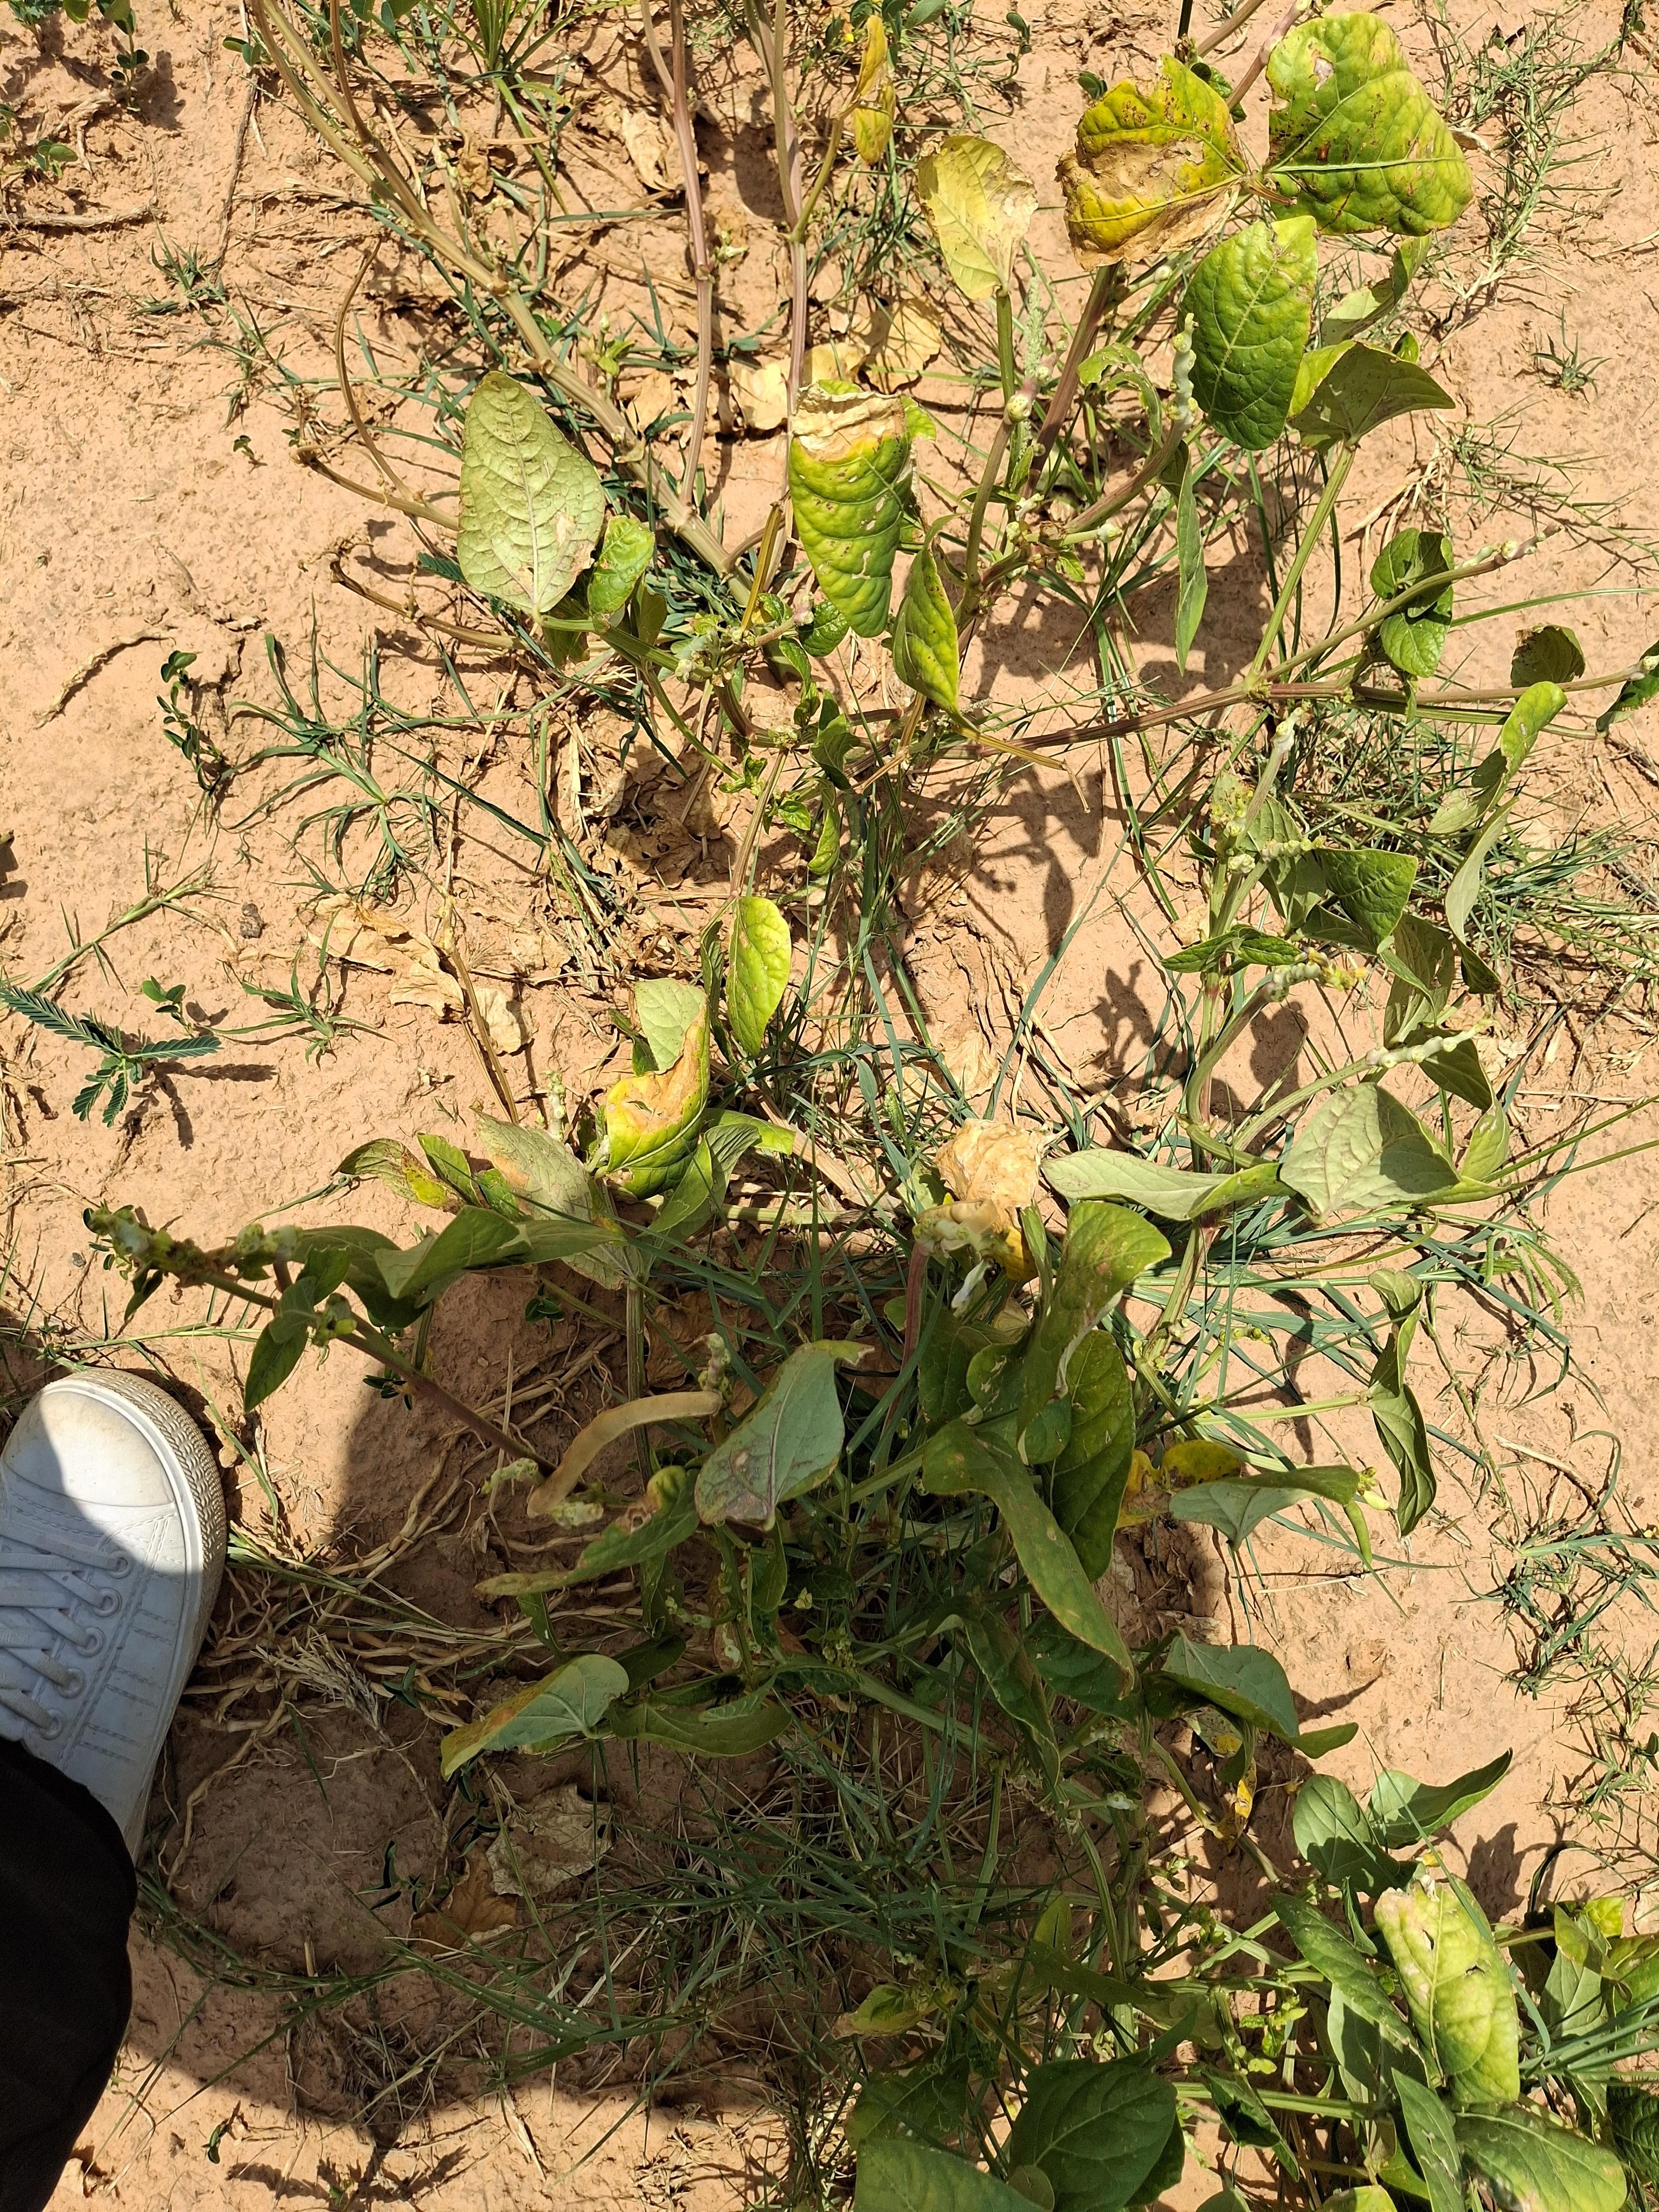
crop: cowpea
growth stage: harvest maturity
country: Nigeria
